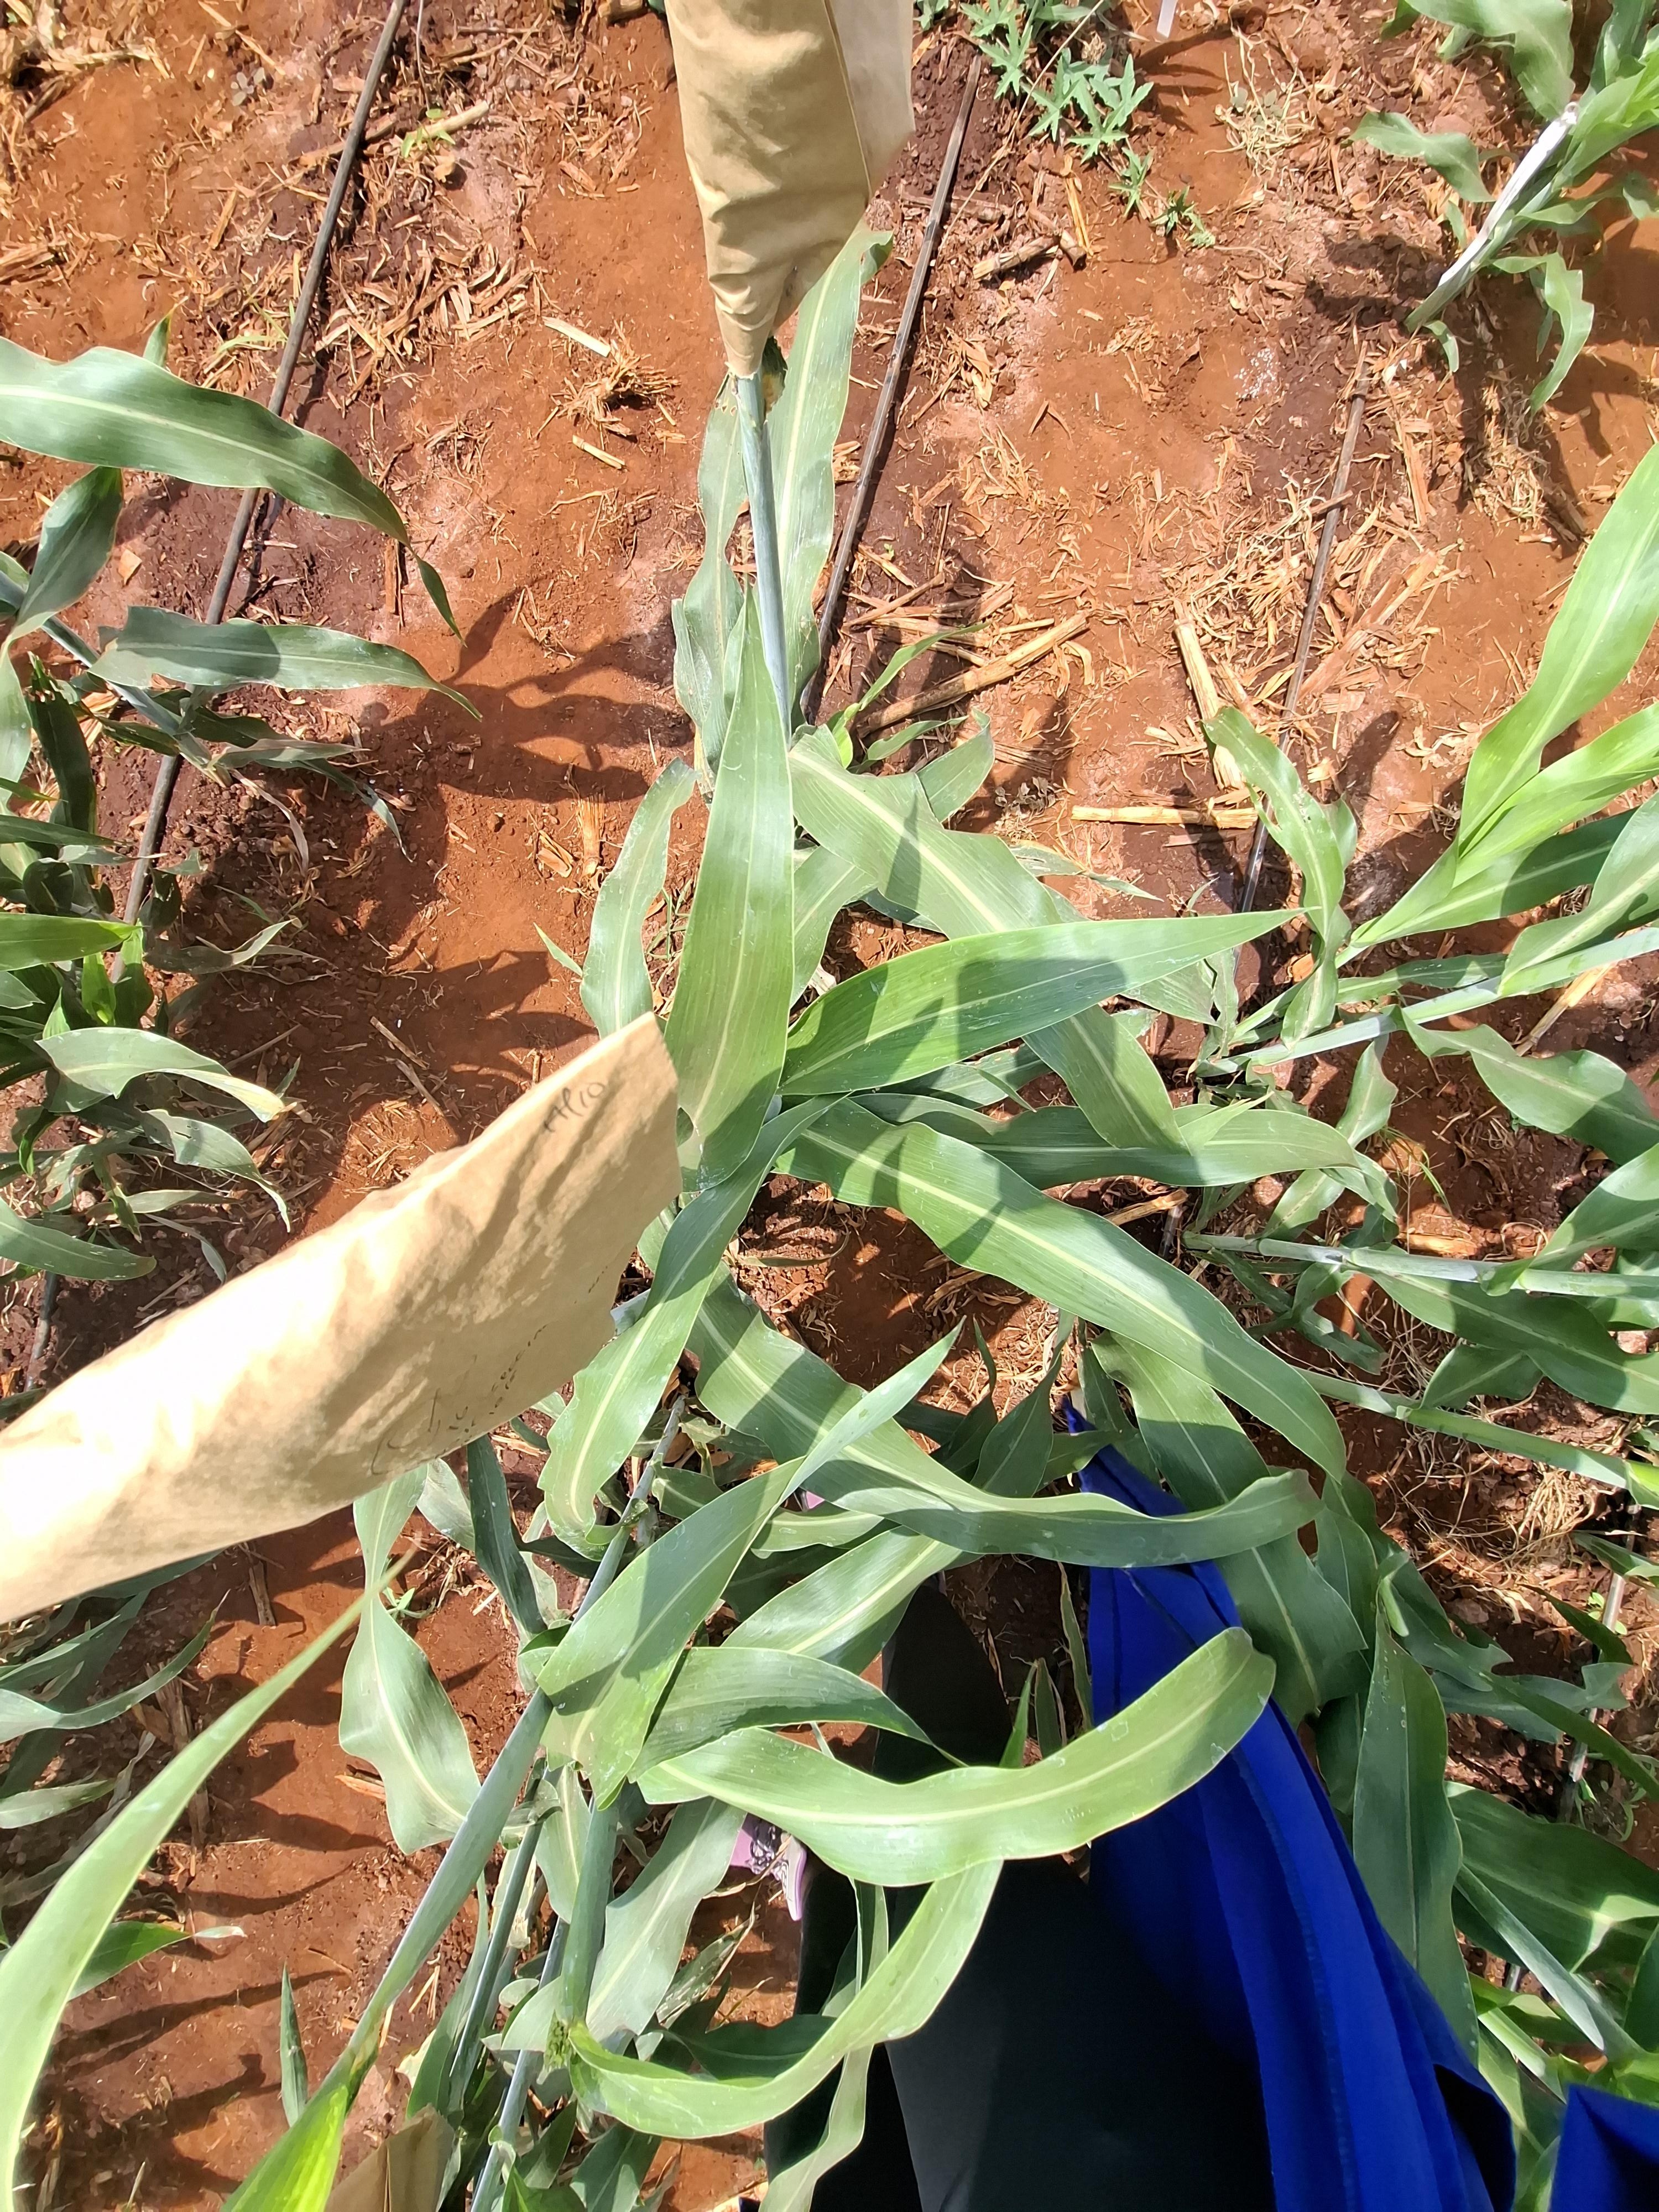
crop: sorghum
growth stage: heading tuber
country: Kenya
